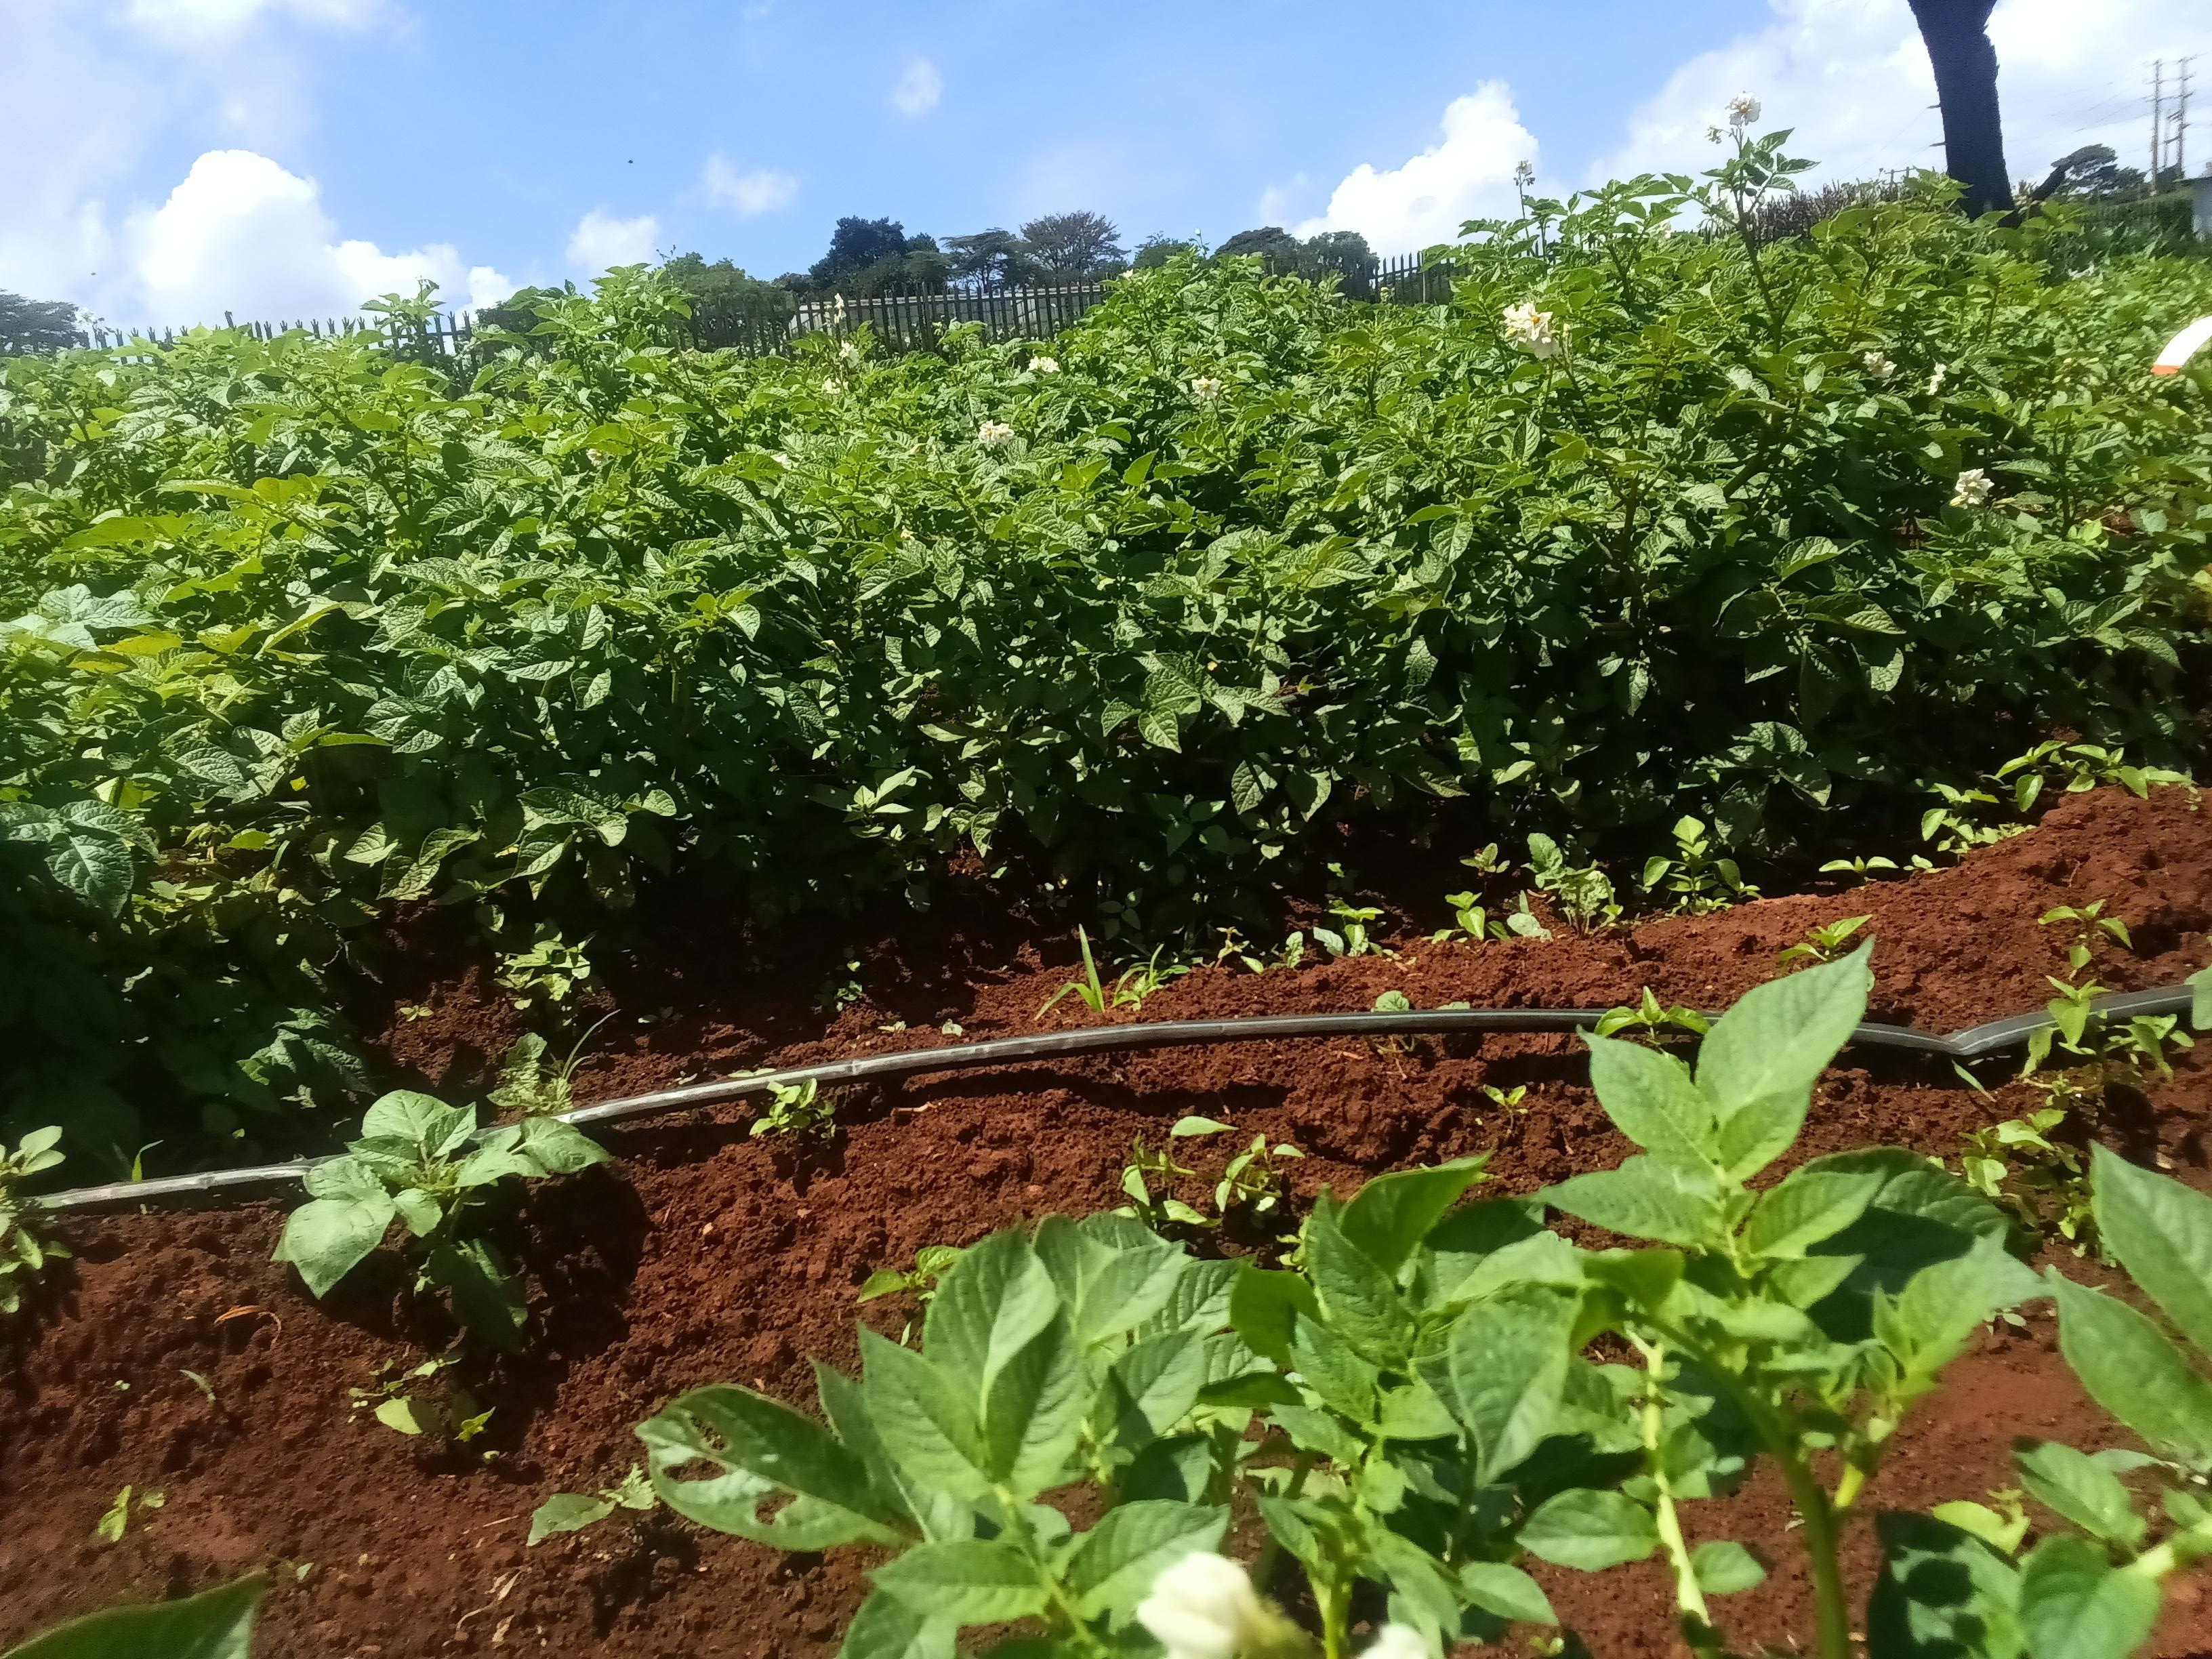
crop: potato
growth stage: flowering
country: Kenya
